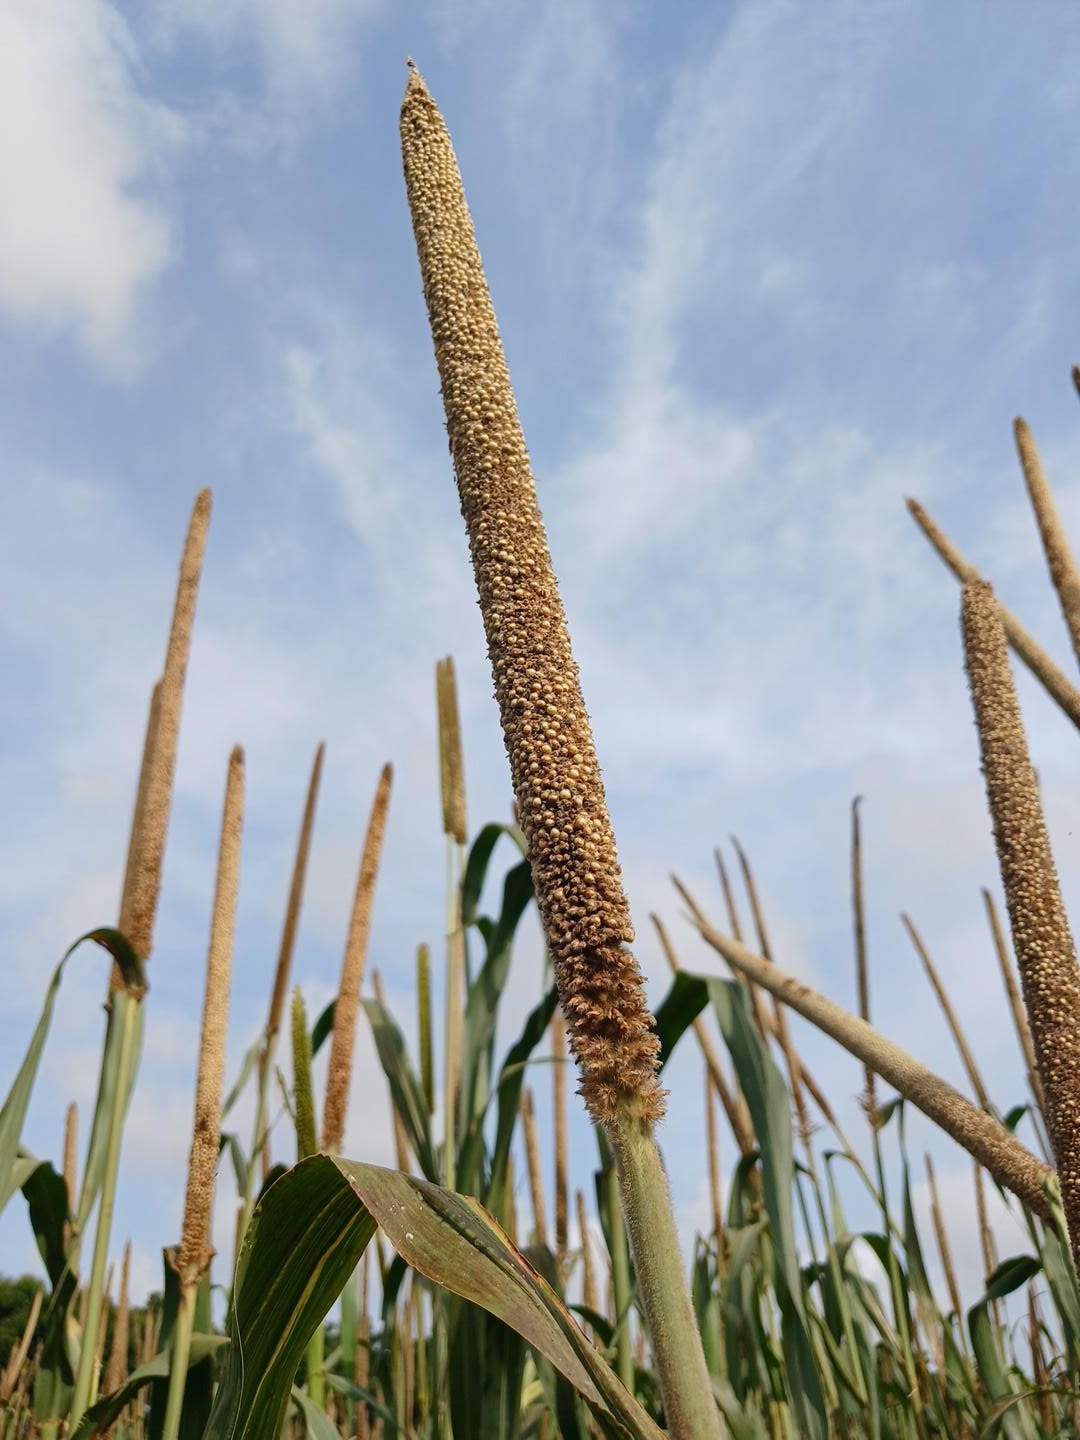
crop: pearl millet
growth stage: maturity
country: Senegal
